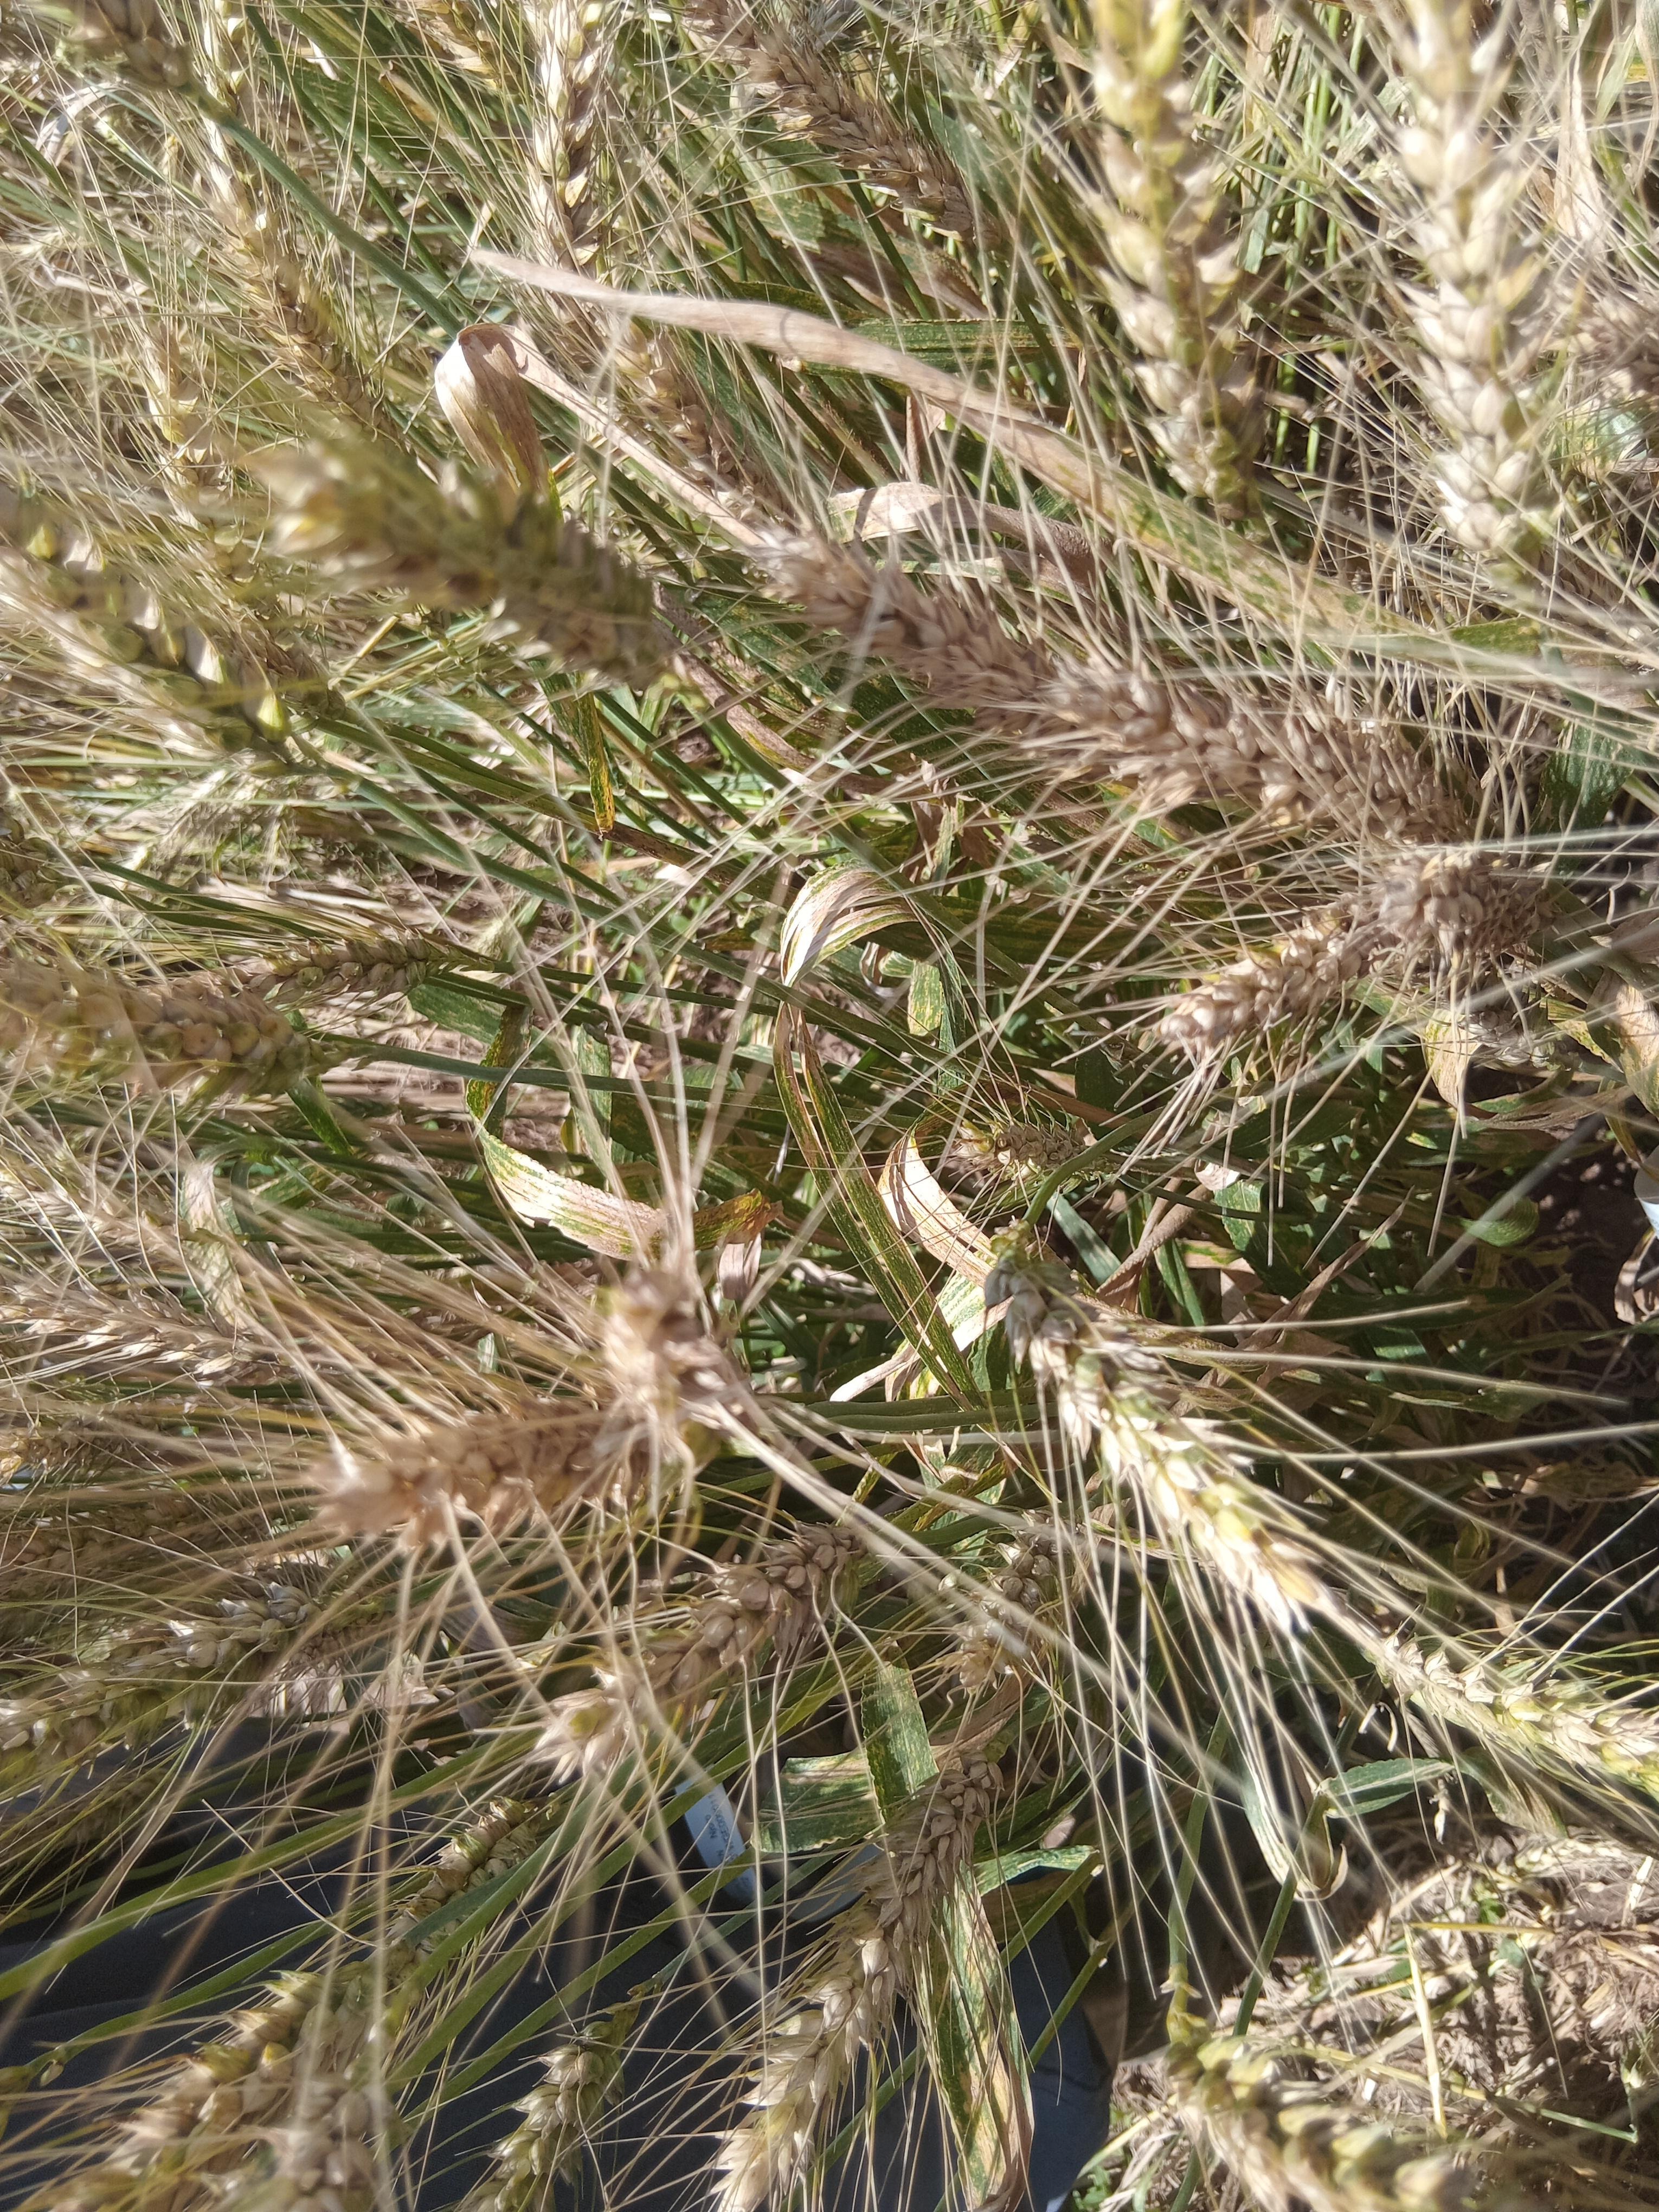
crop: wheat
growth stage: maturity
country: Kenya
